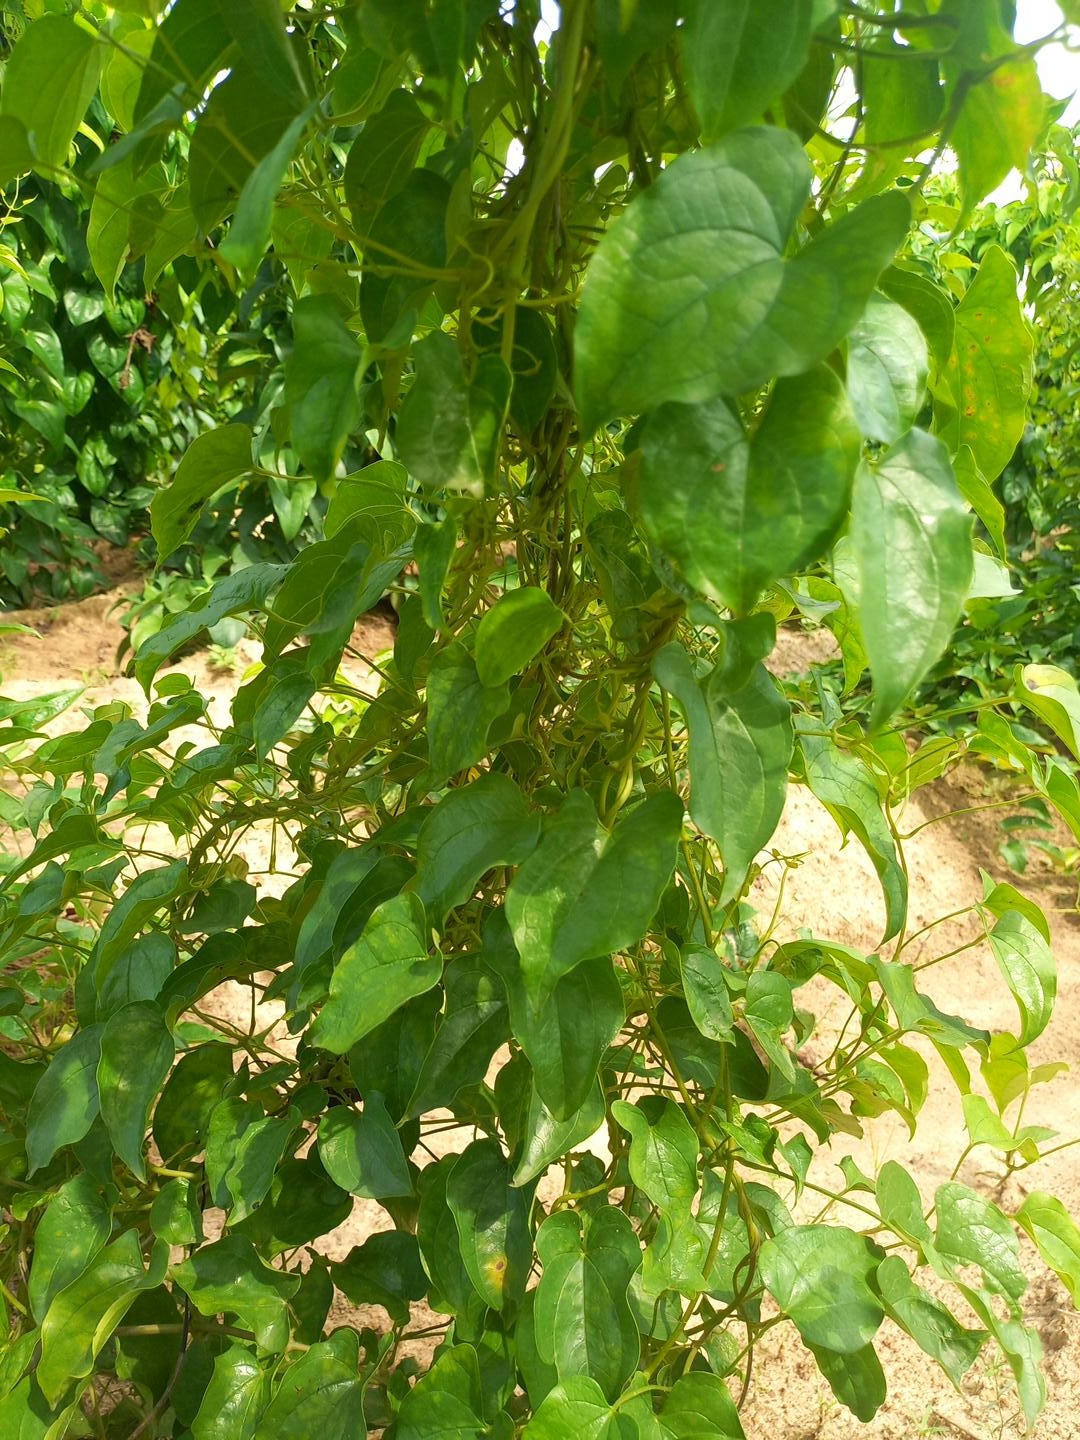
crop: yam
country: Nigeria
